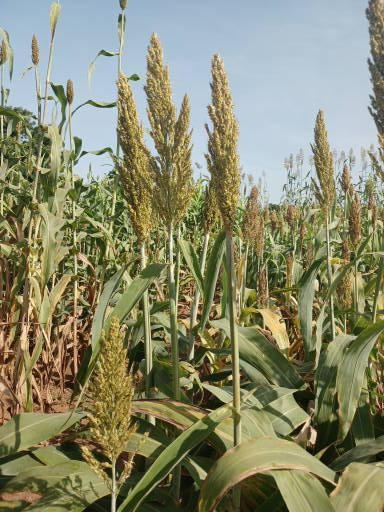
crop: sorghum
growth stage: filling grain
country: Senegal
